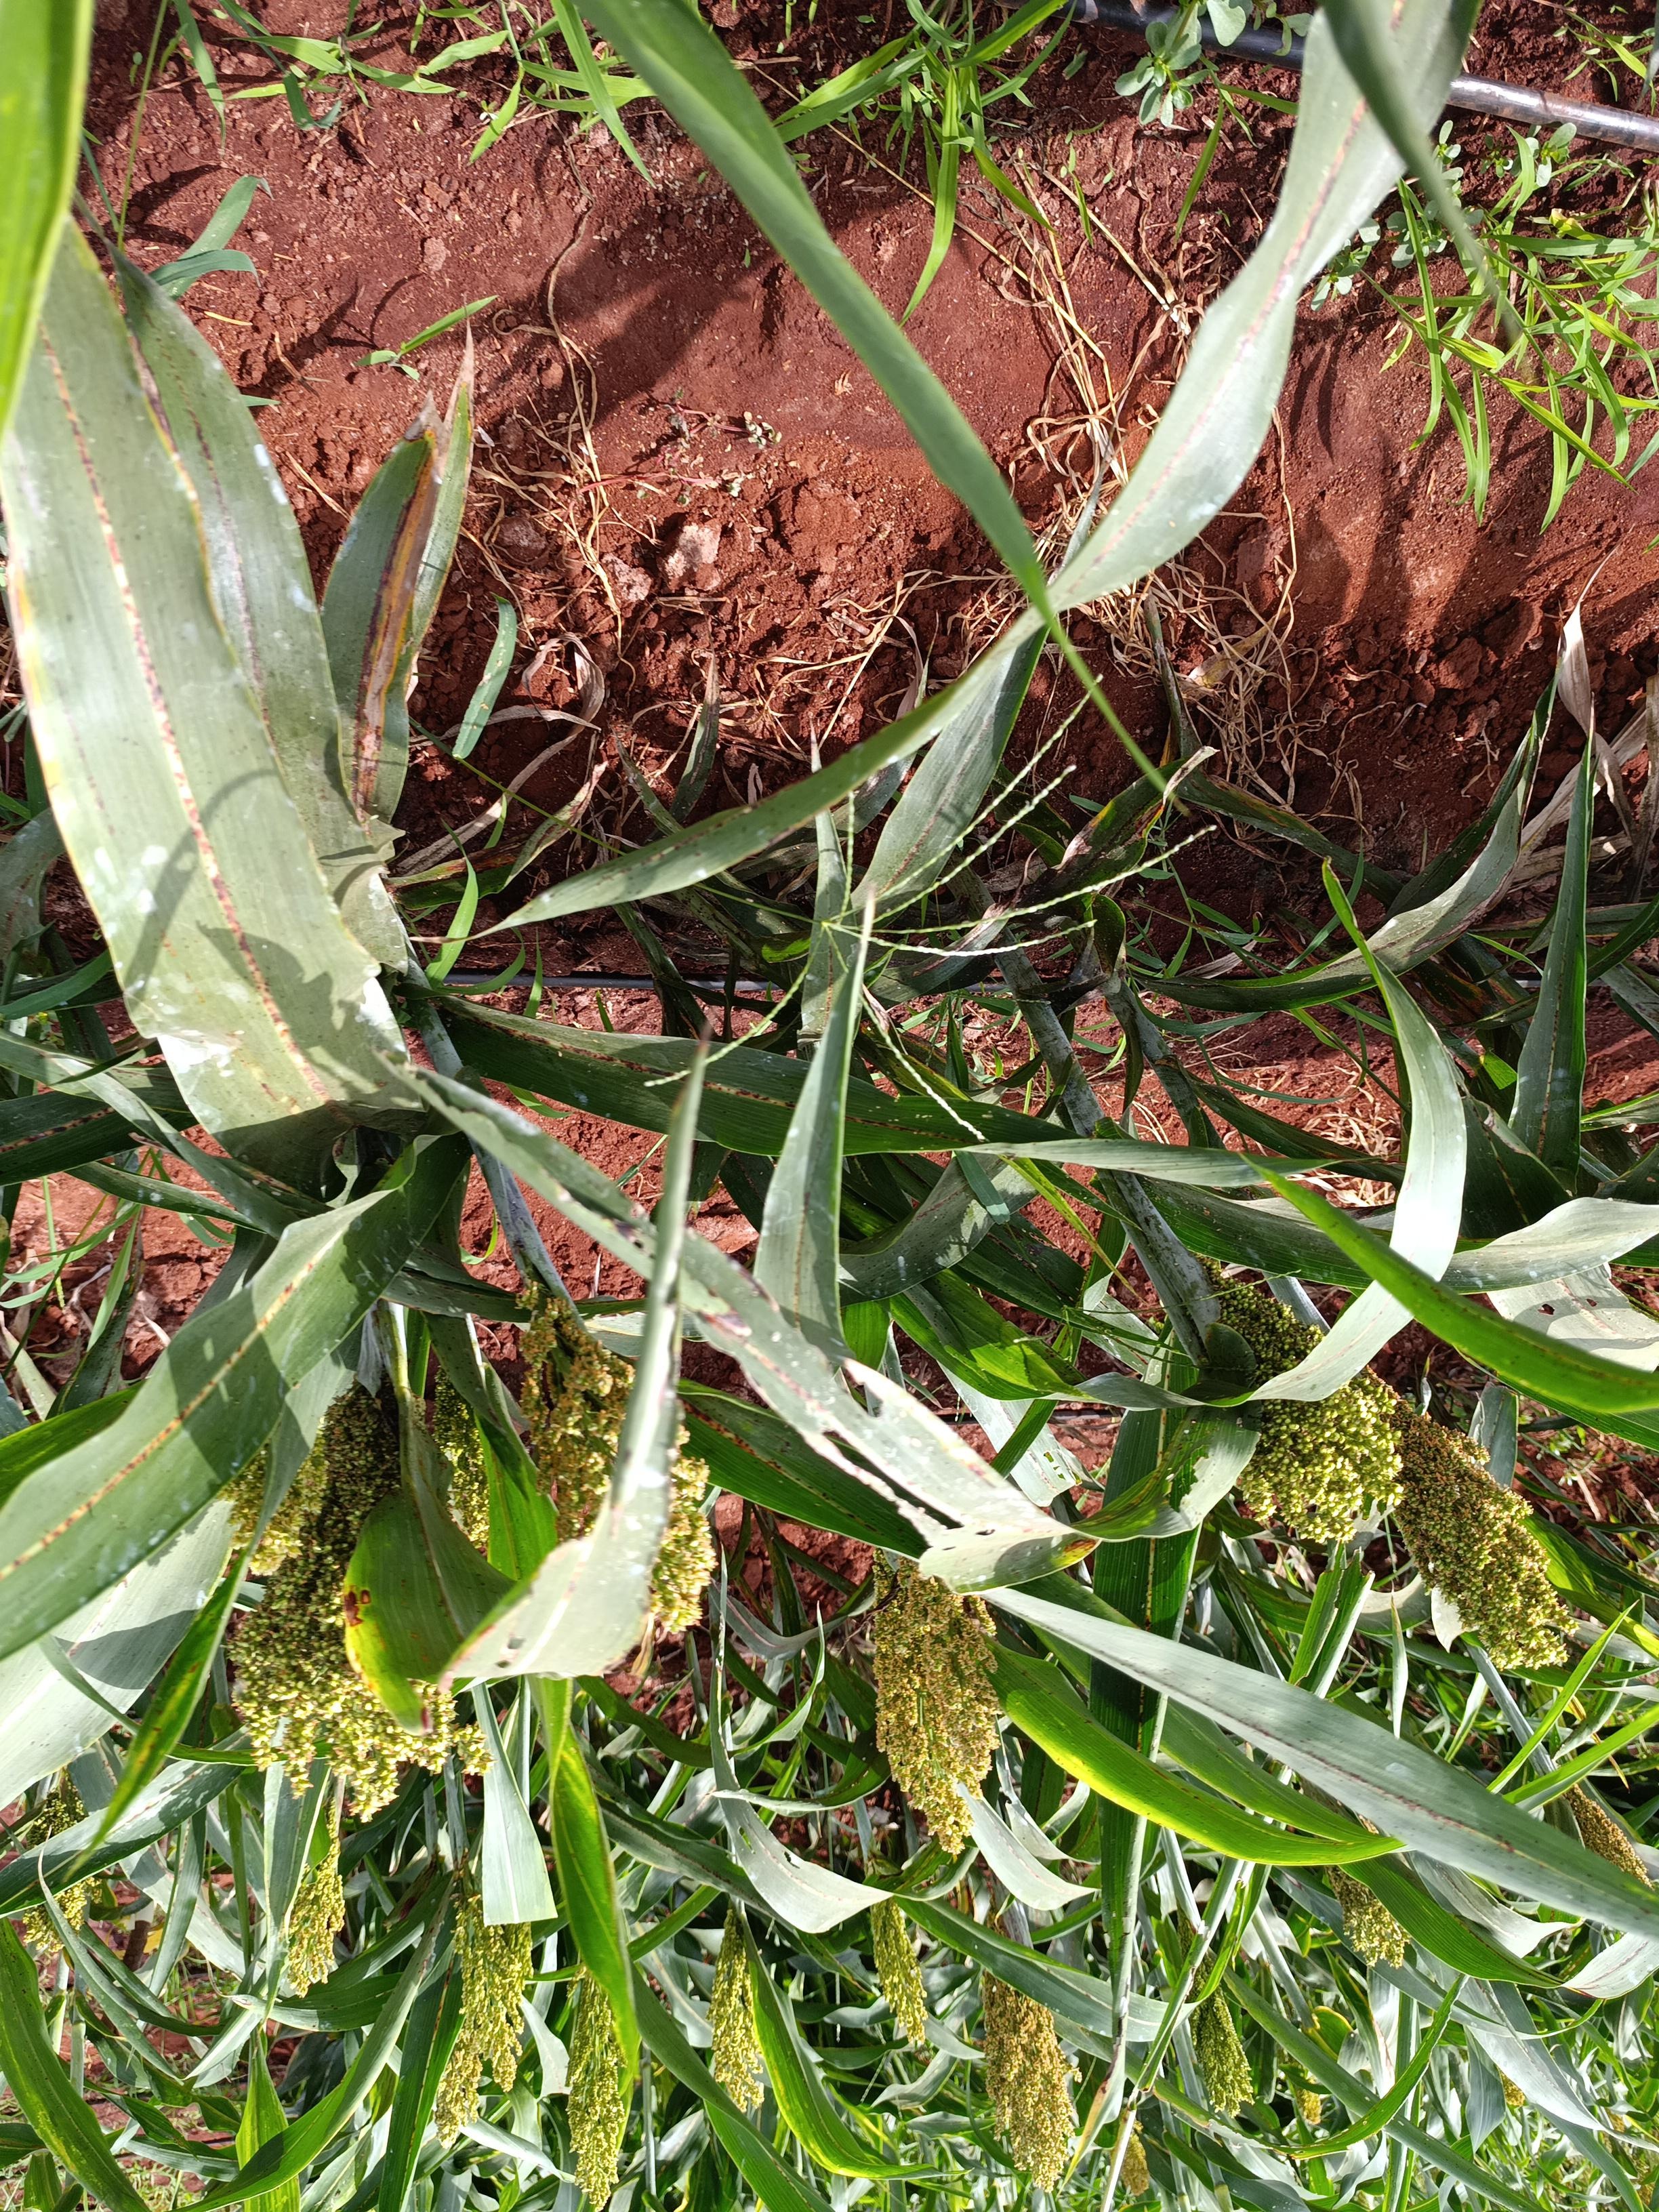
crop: sorghum
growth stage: flowering
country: Kenya
